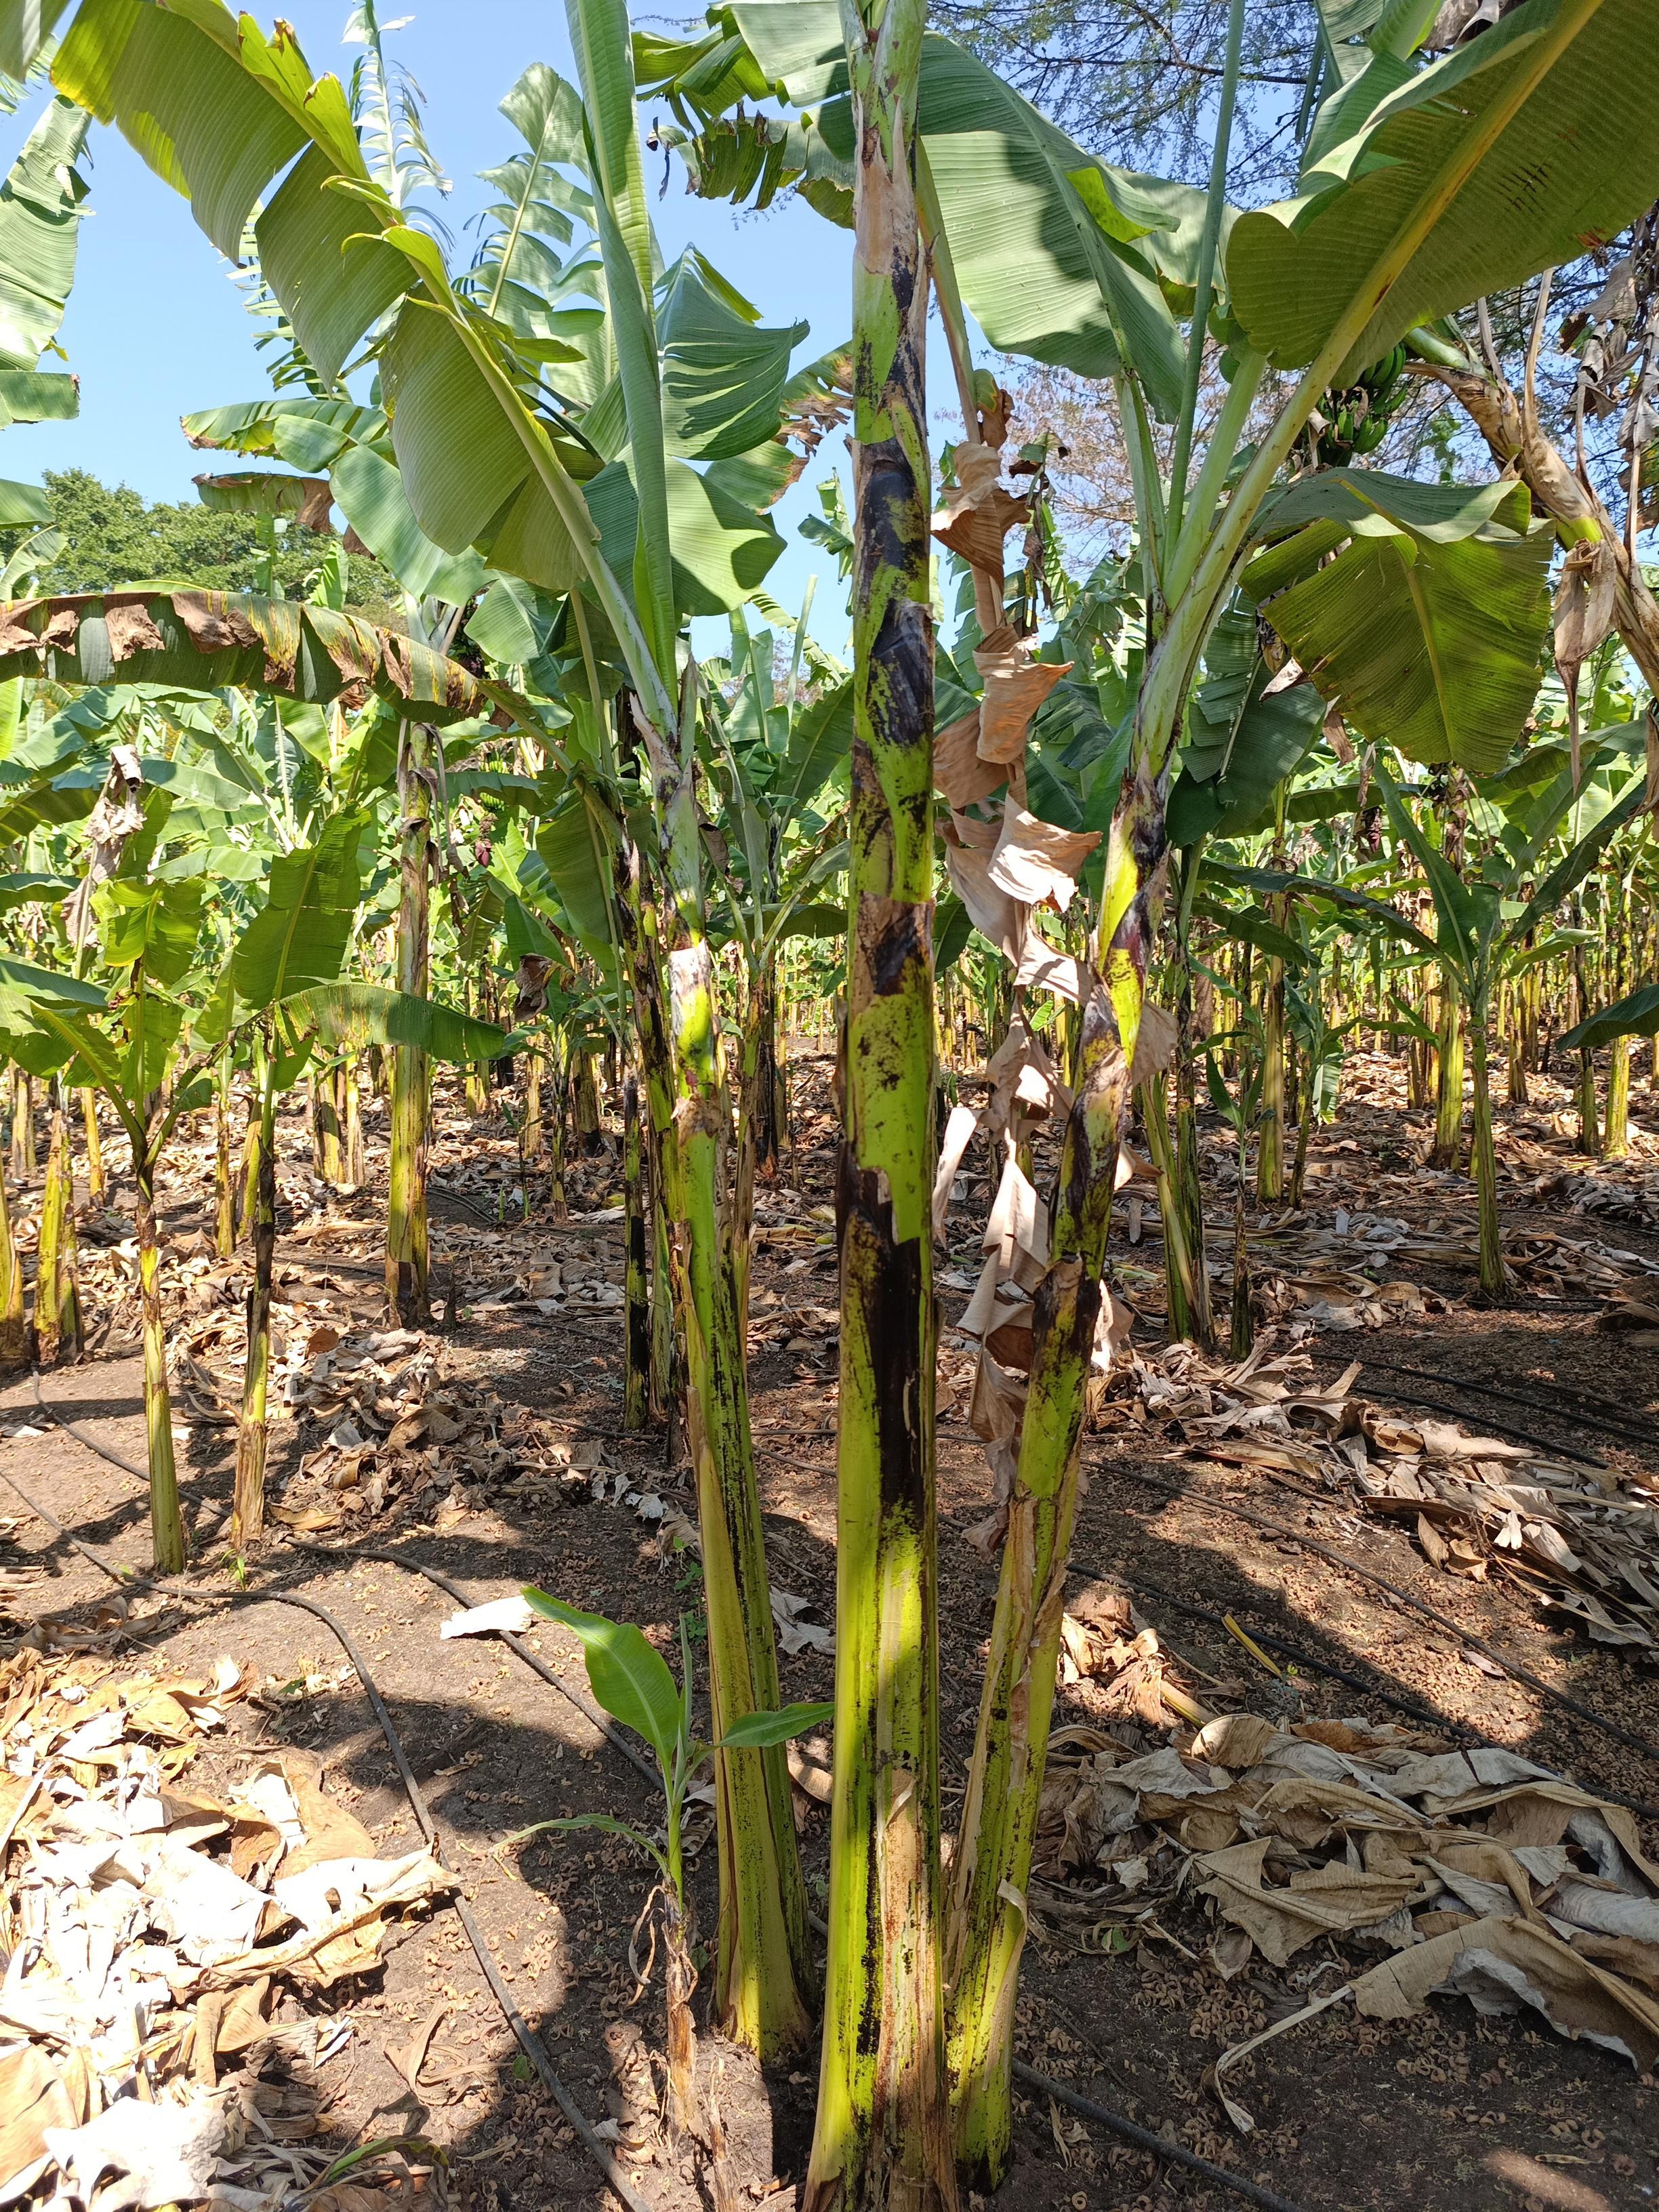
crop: banana
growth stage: vegetative
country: Tanzania
